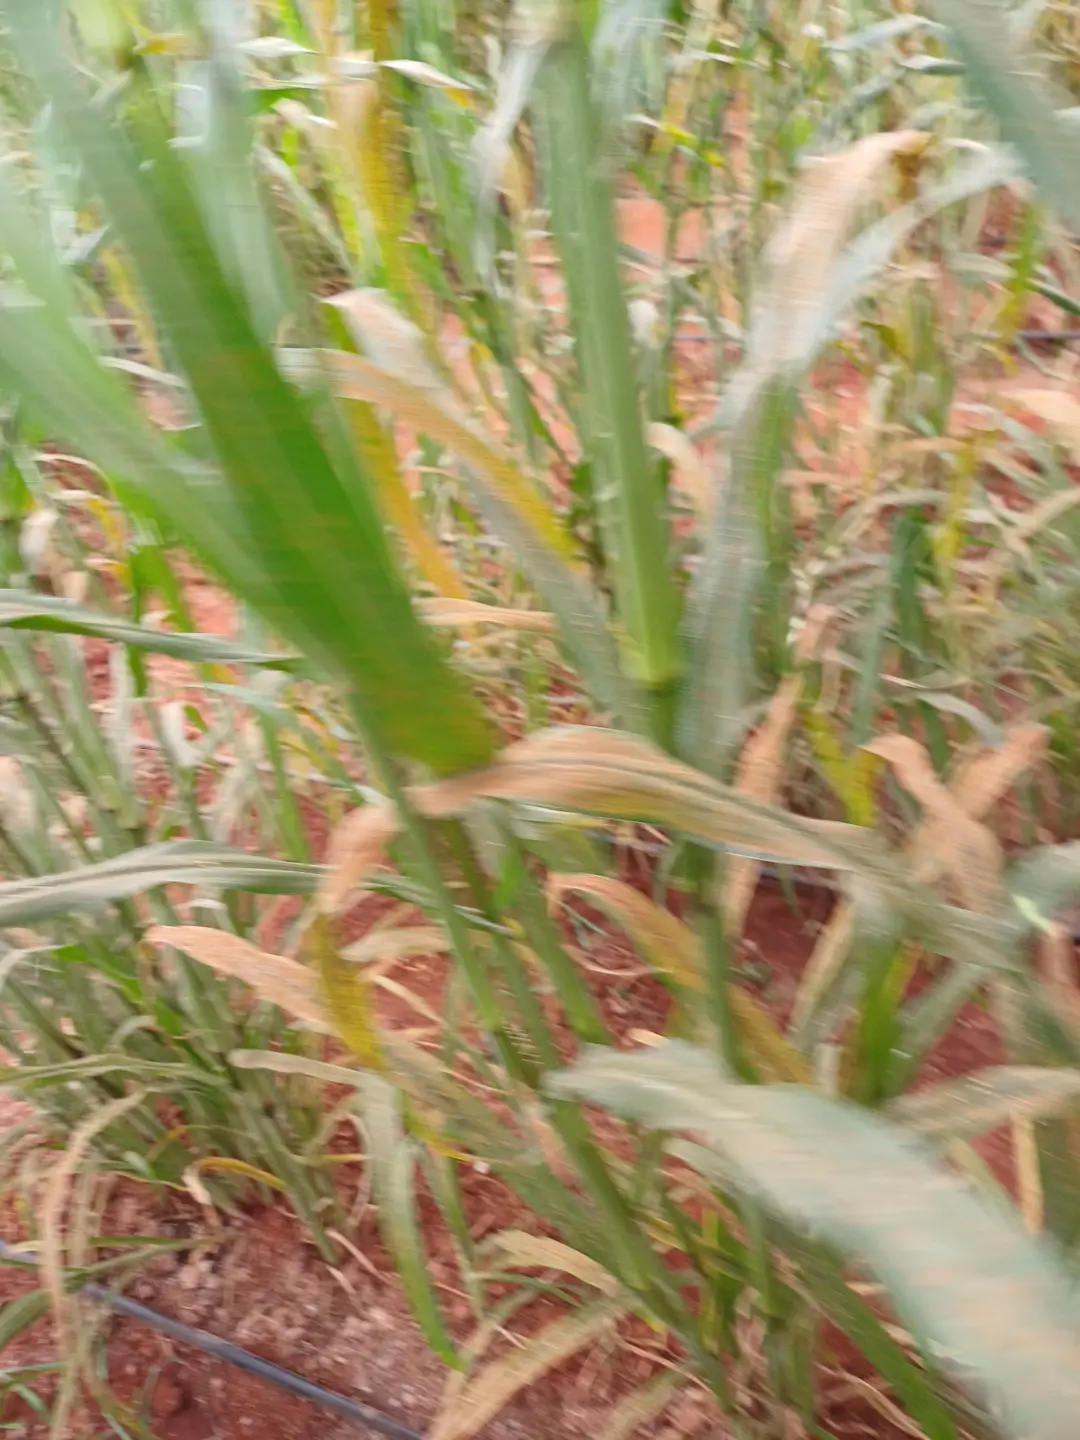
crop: pearl millet
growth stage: filling grain
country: Kenya
